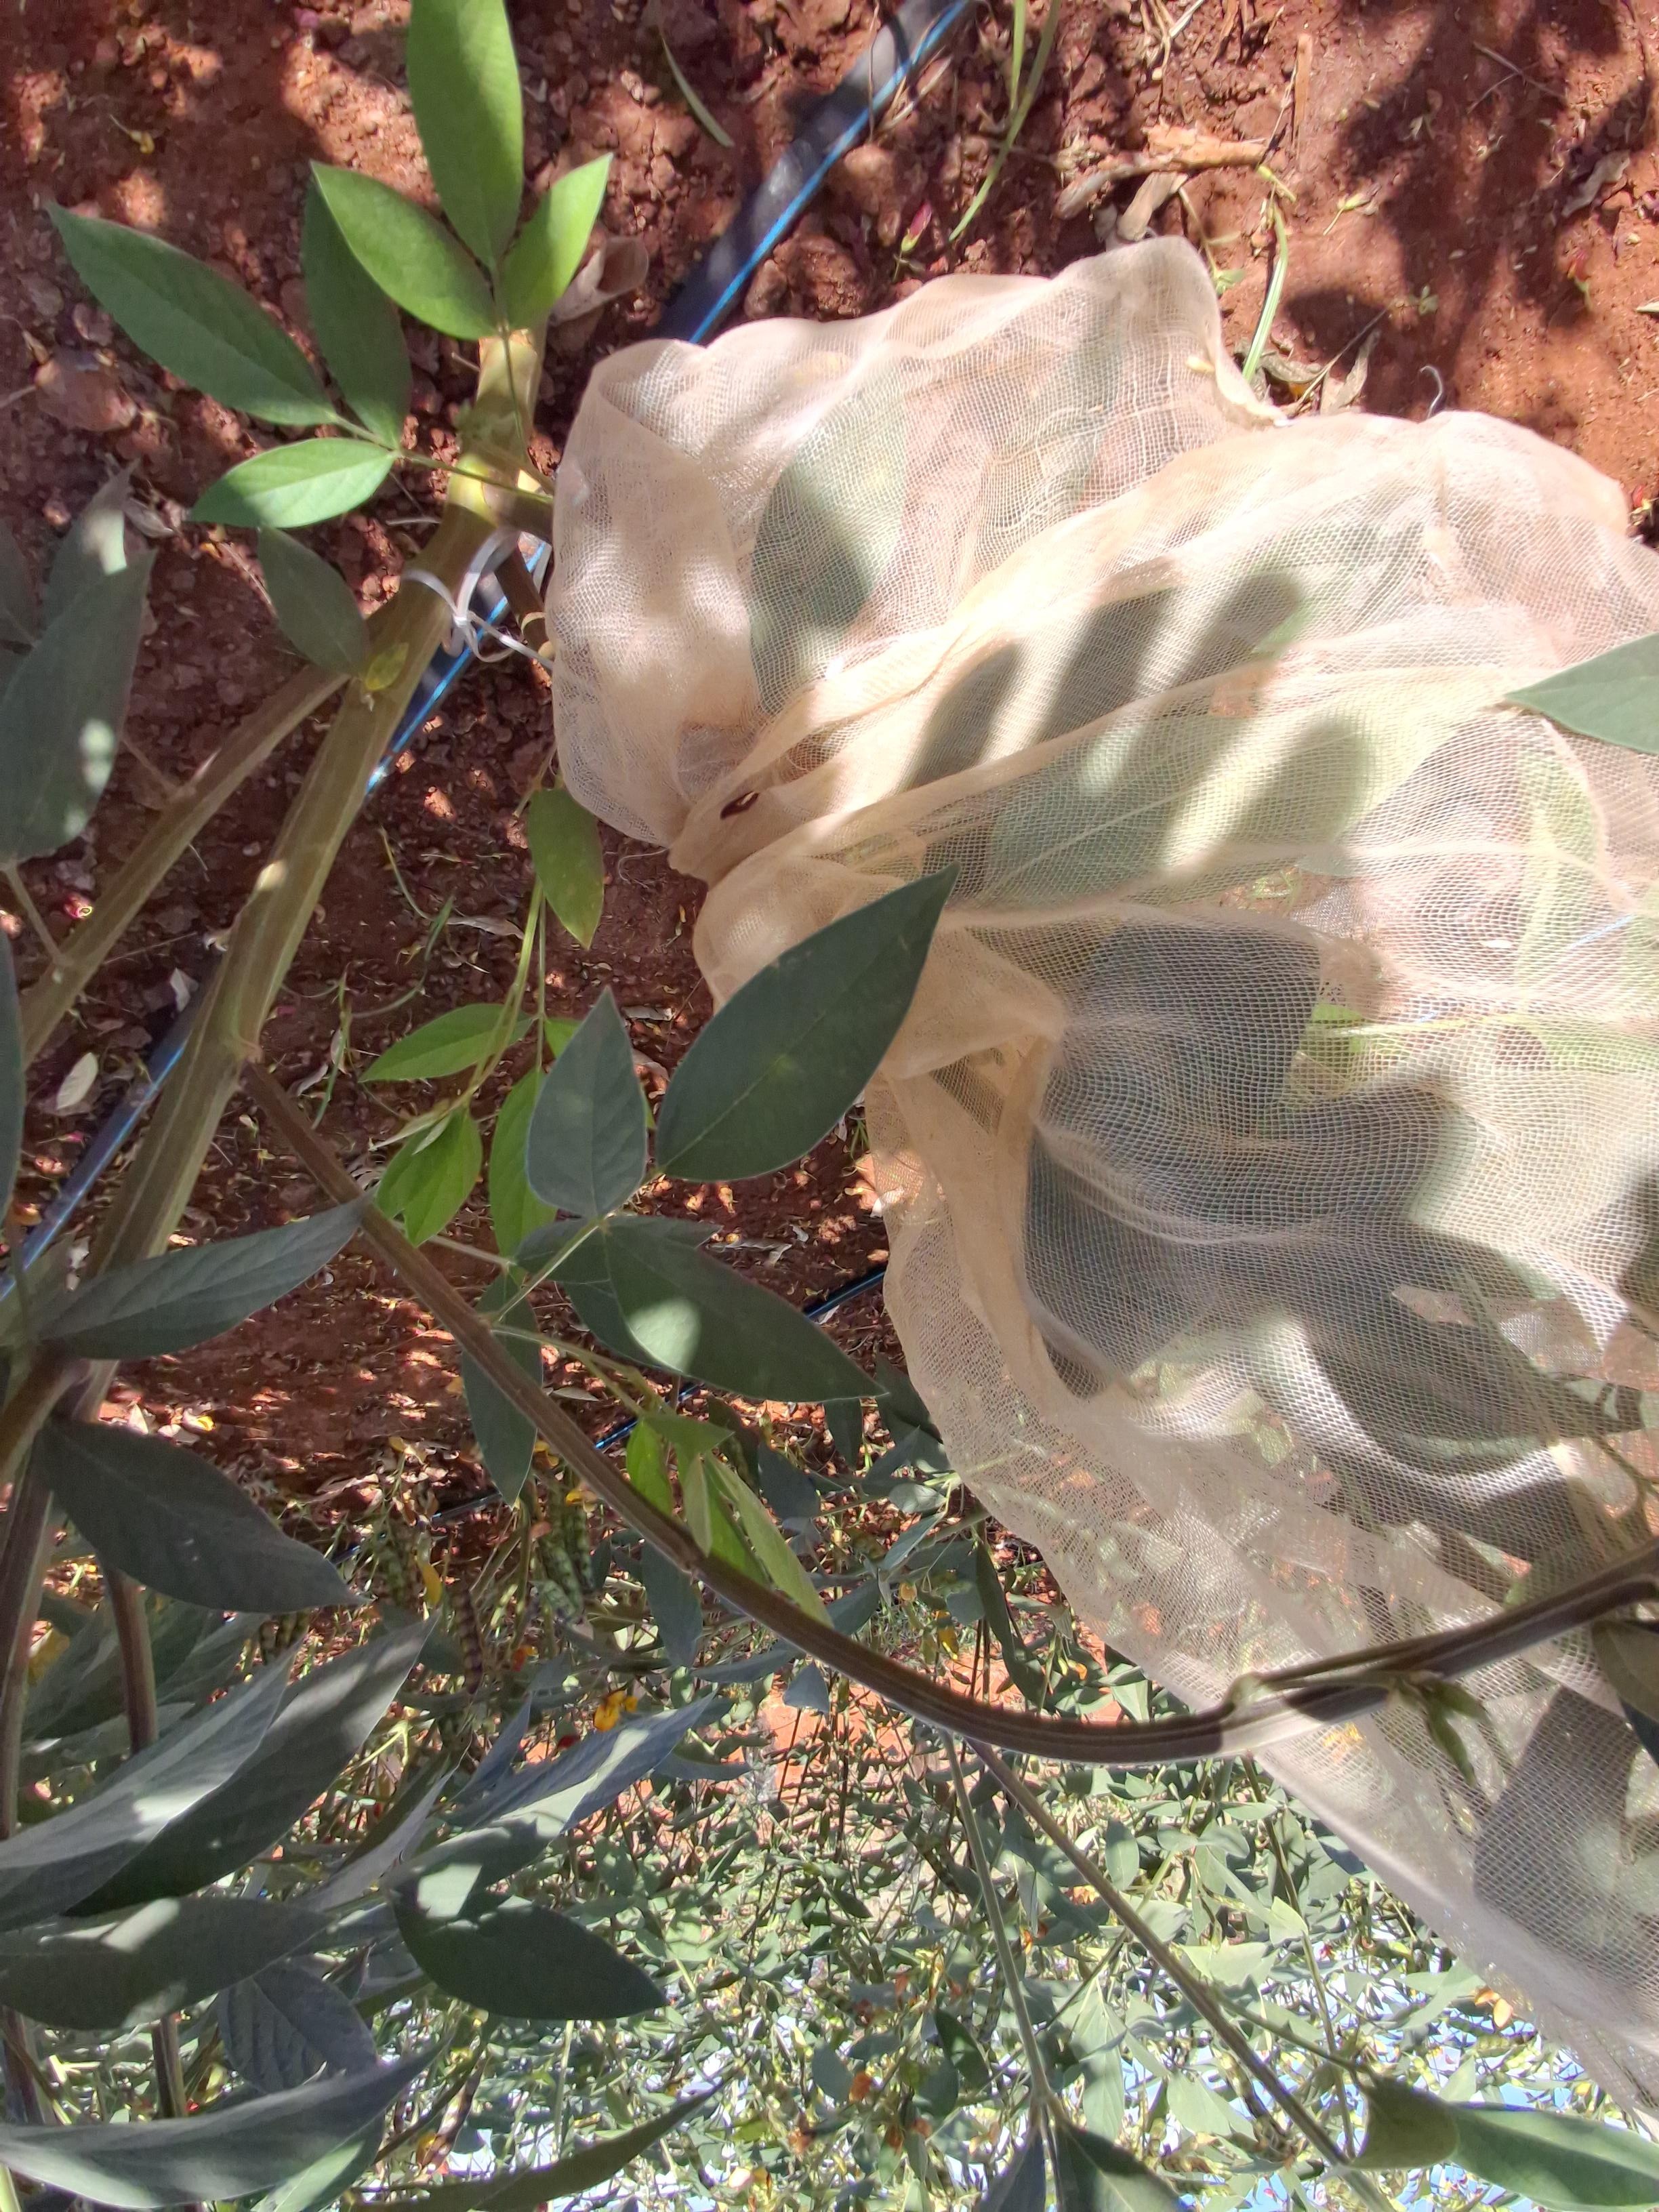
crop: pigeonpea
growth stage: development pod
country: Kenya
